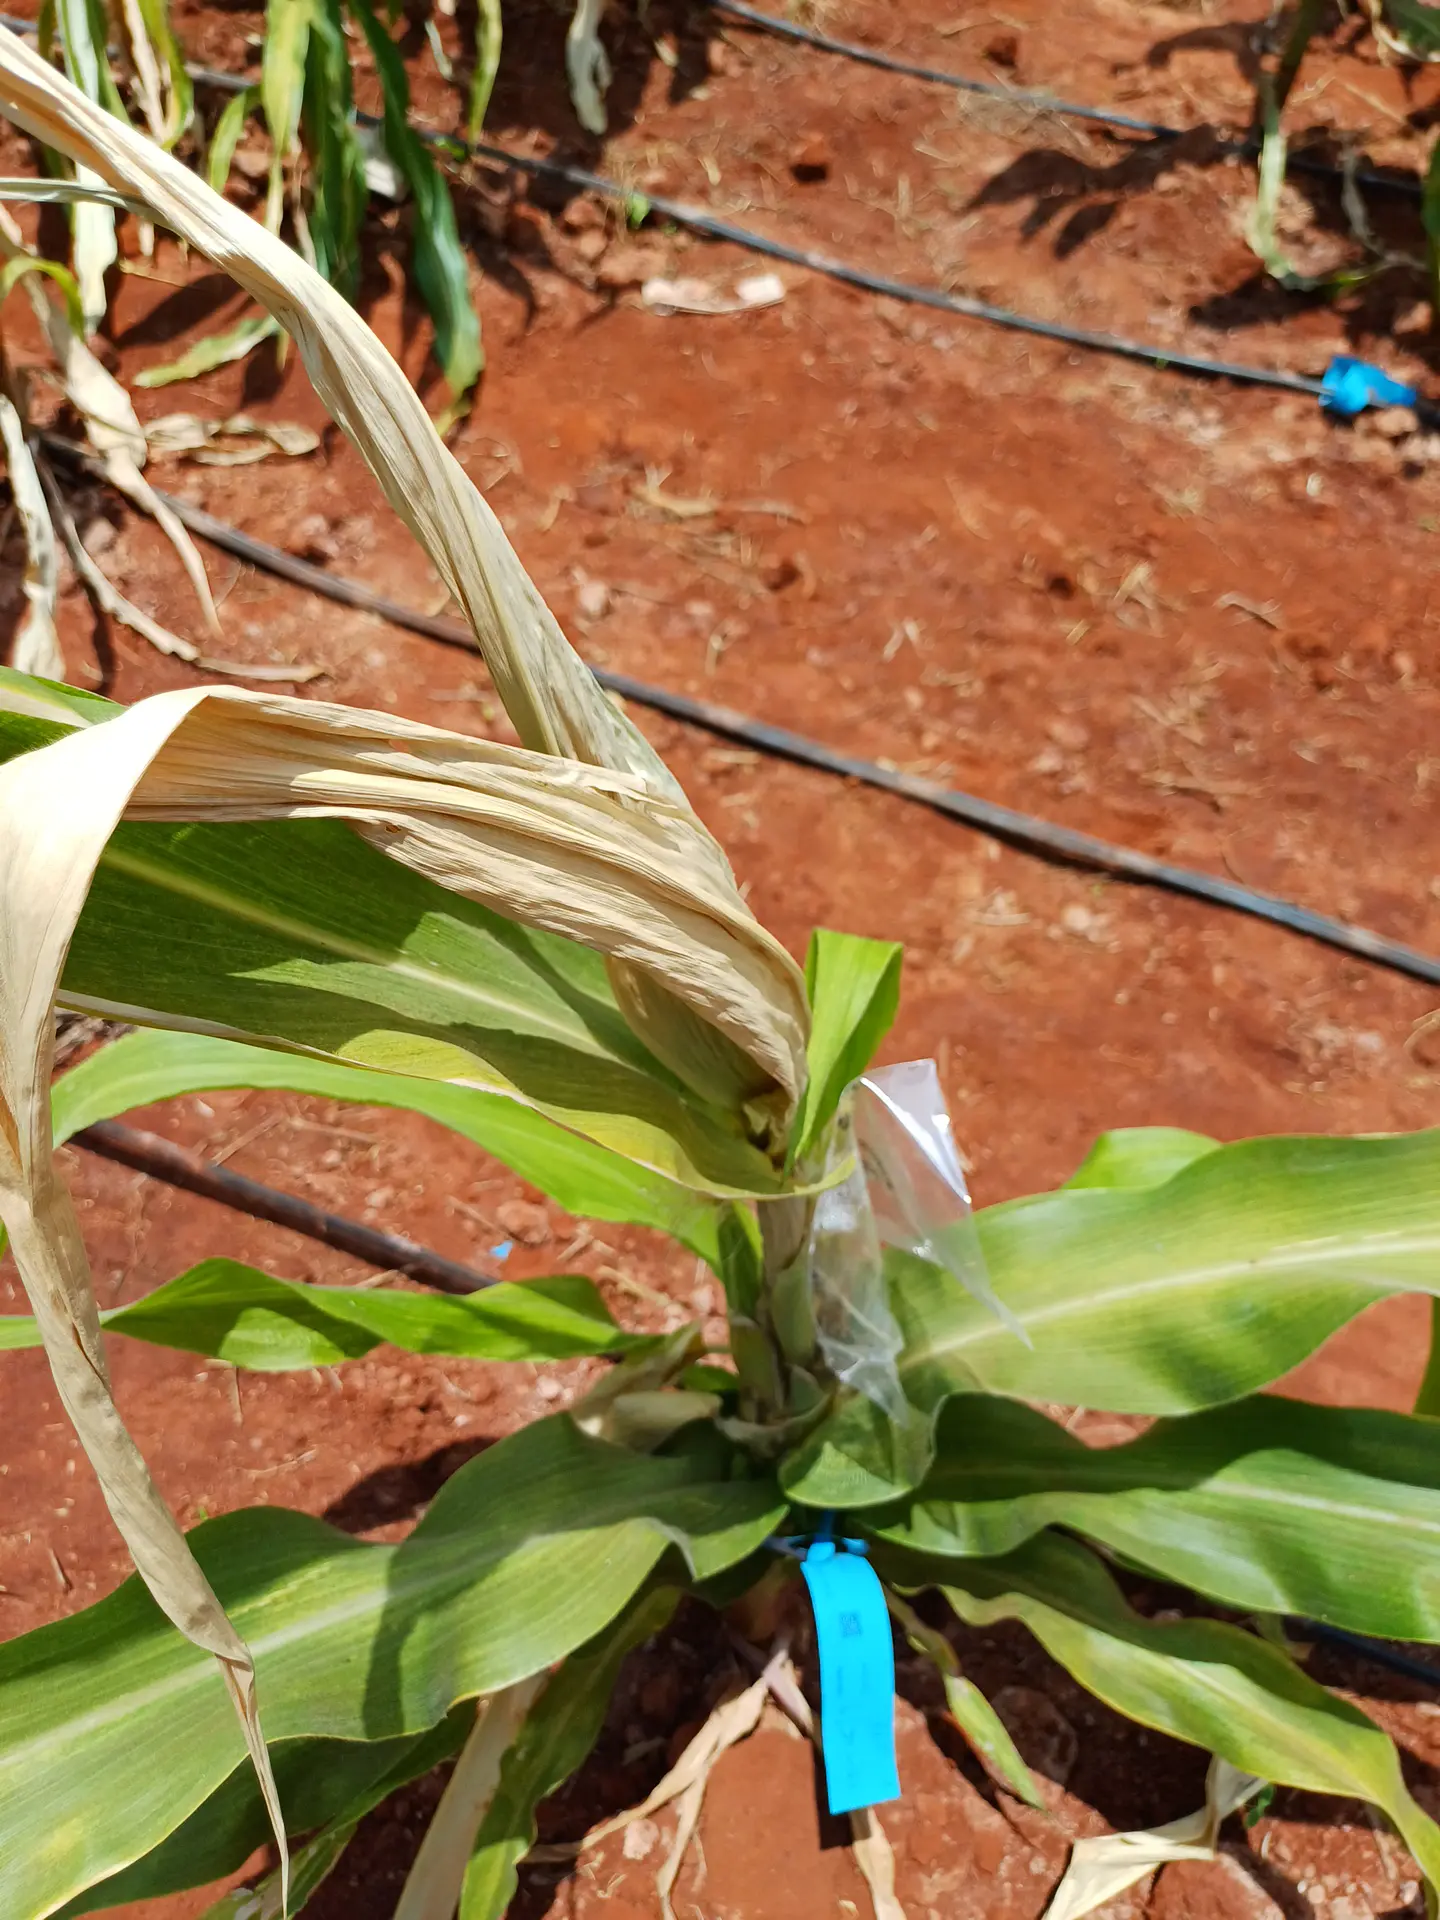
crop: maize
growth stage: flowering
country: Kenya
